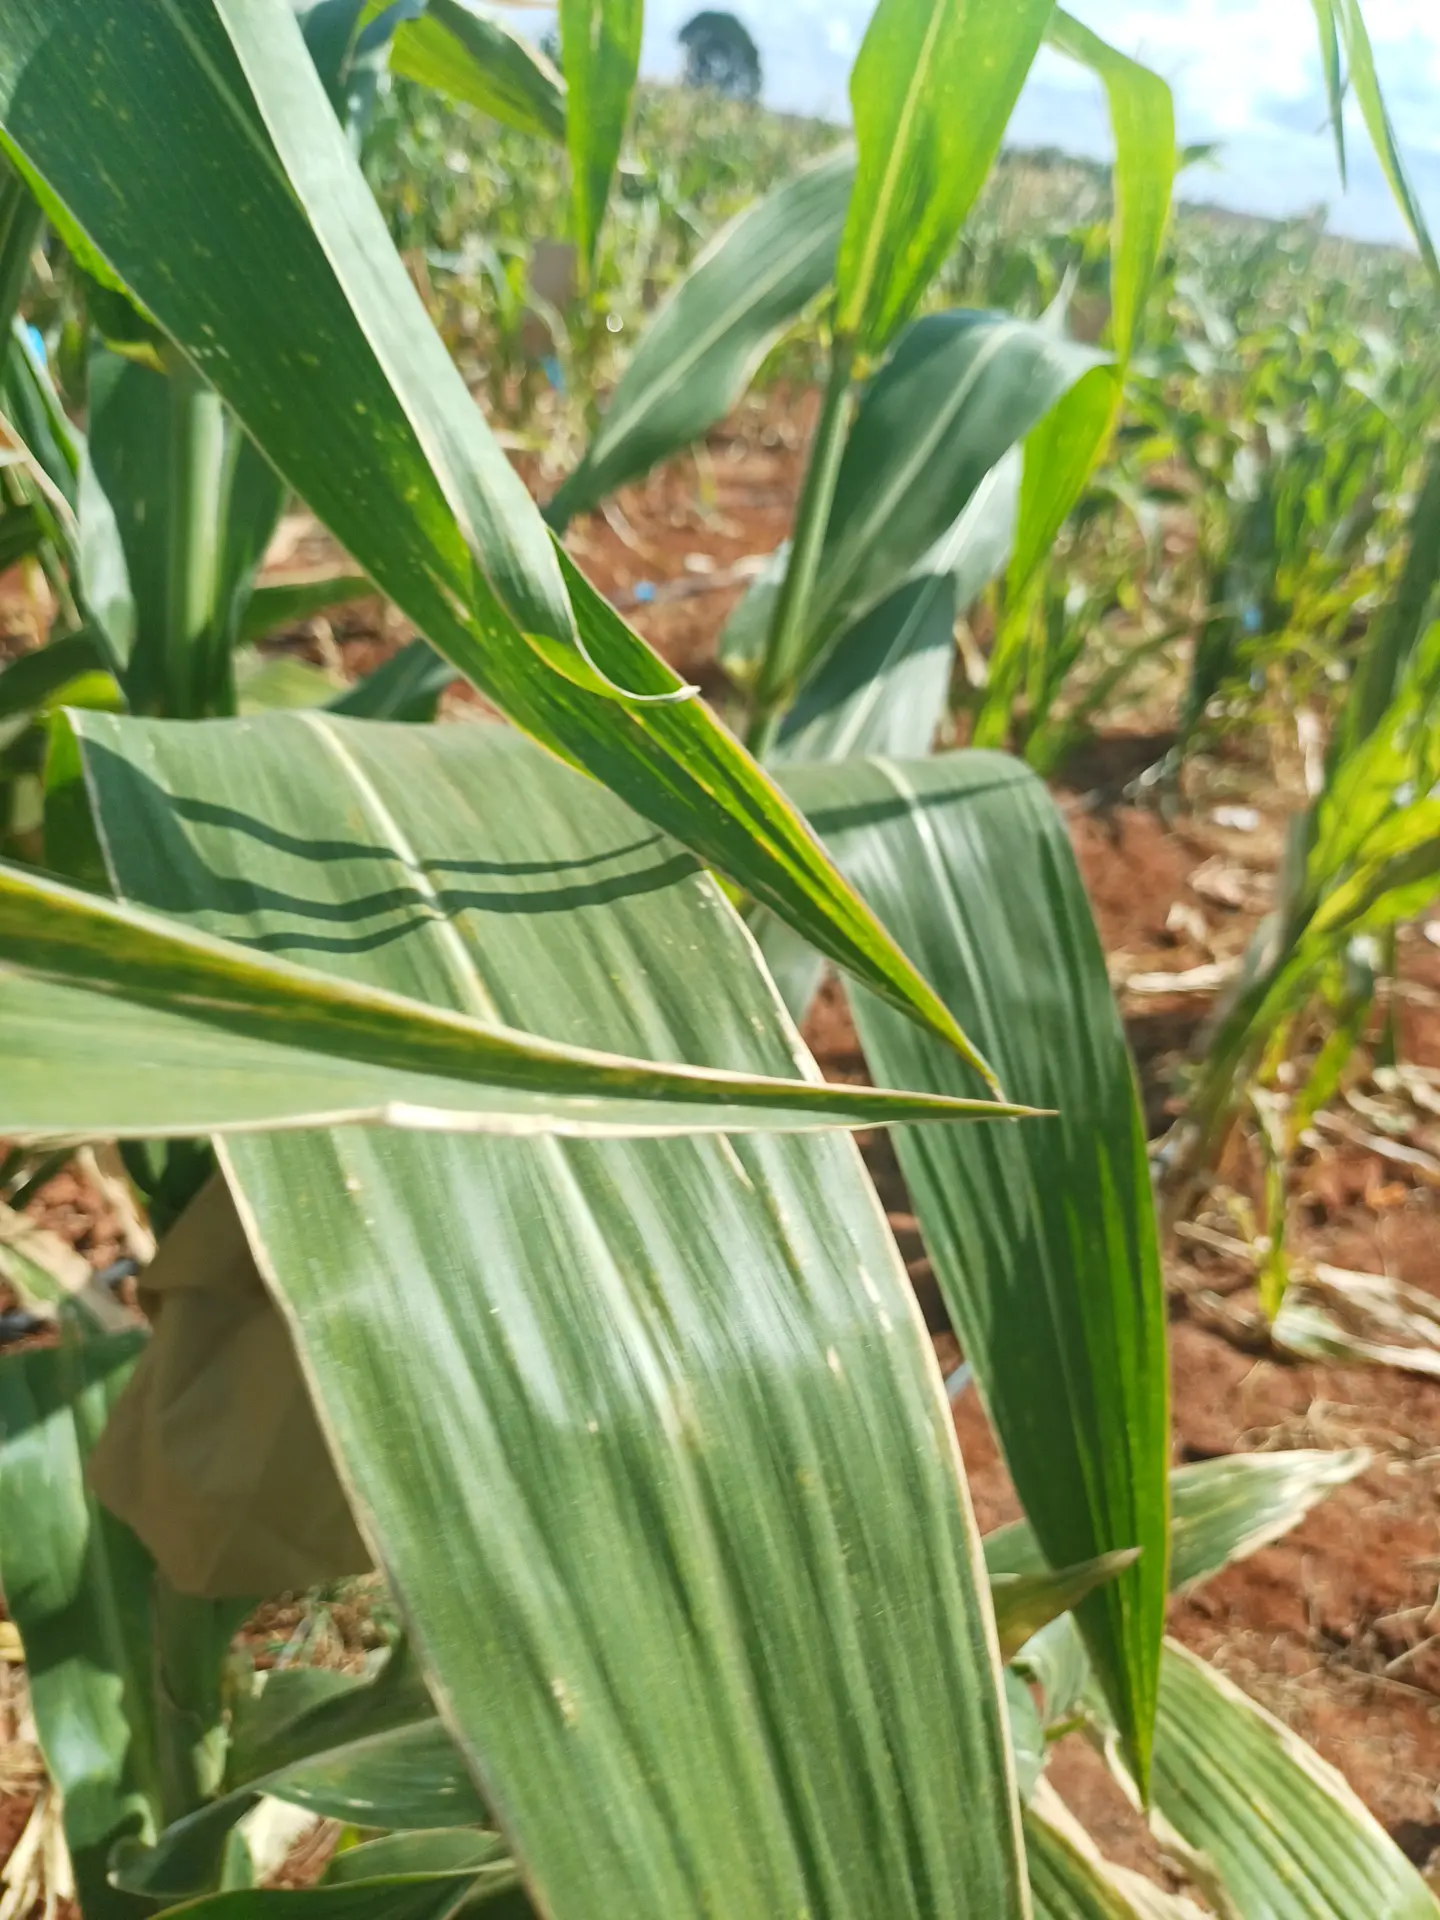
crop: maize
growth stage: flowering
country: Kenya
